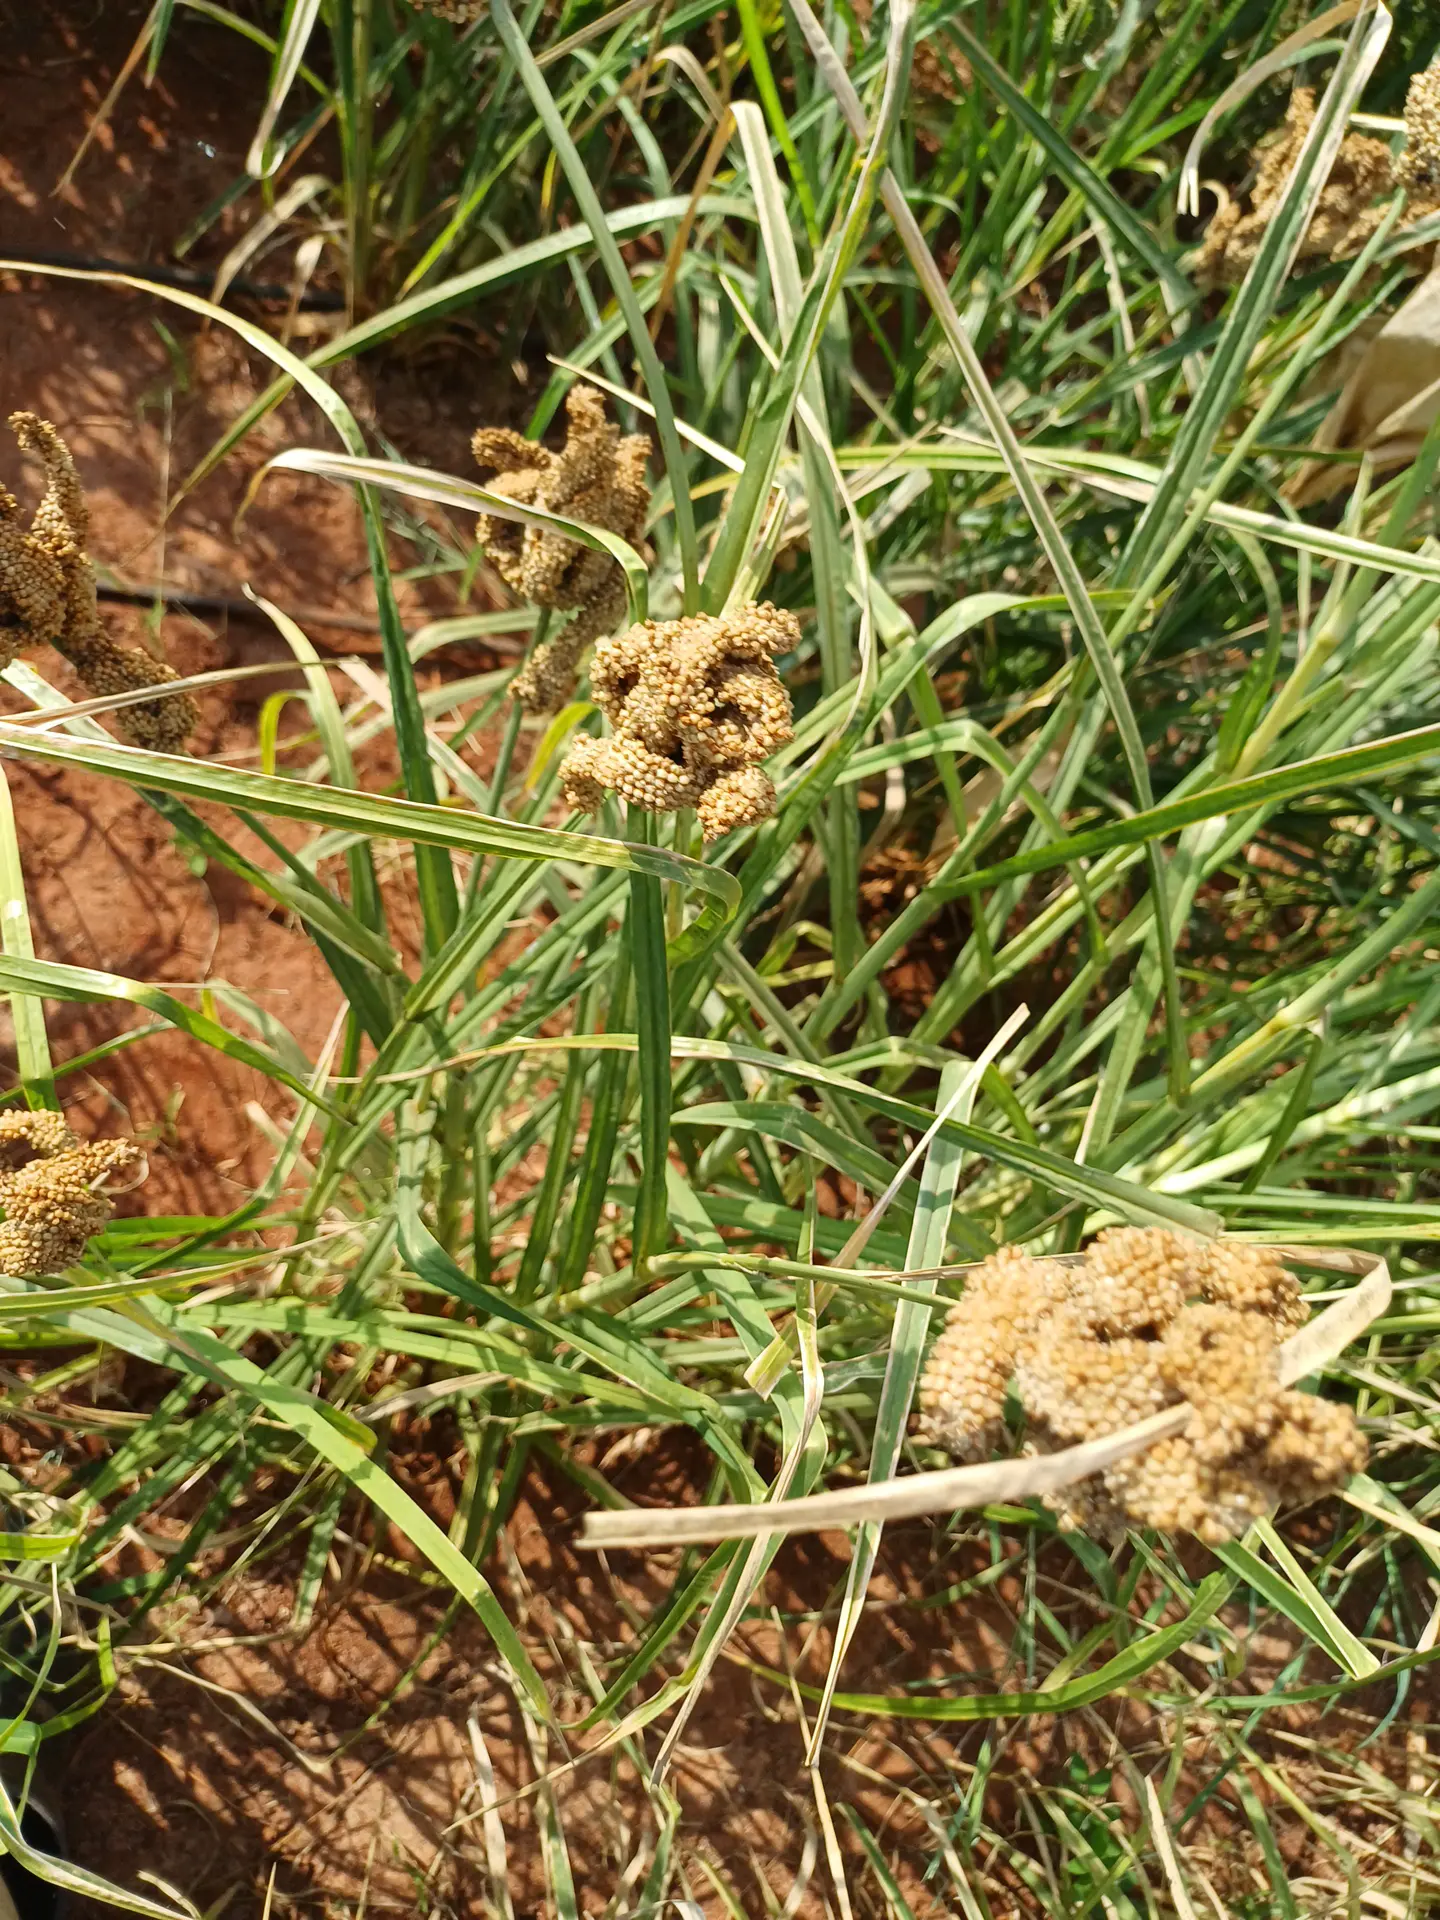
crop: finger millet
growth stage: maturity
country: Kenya
